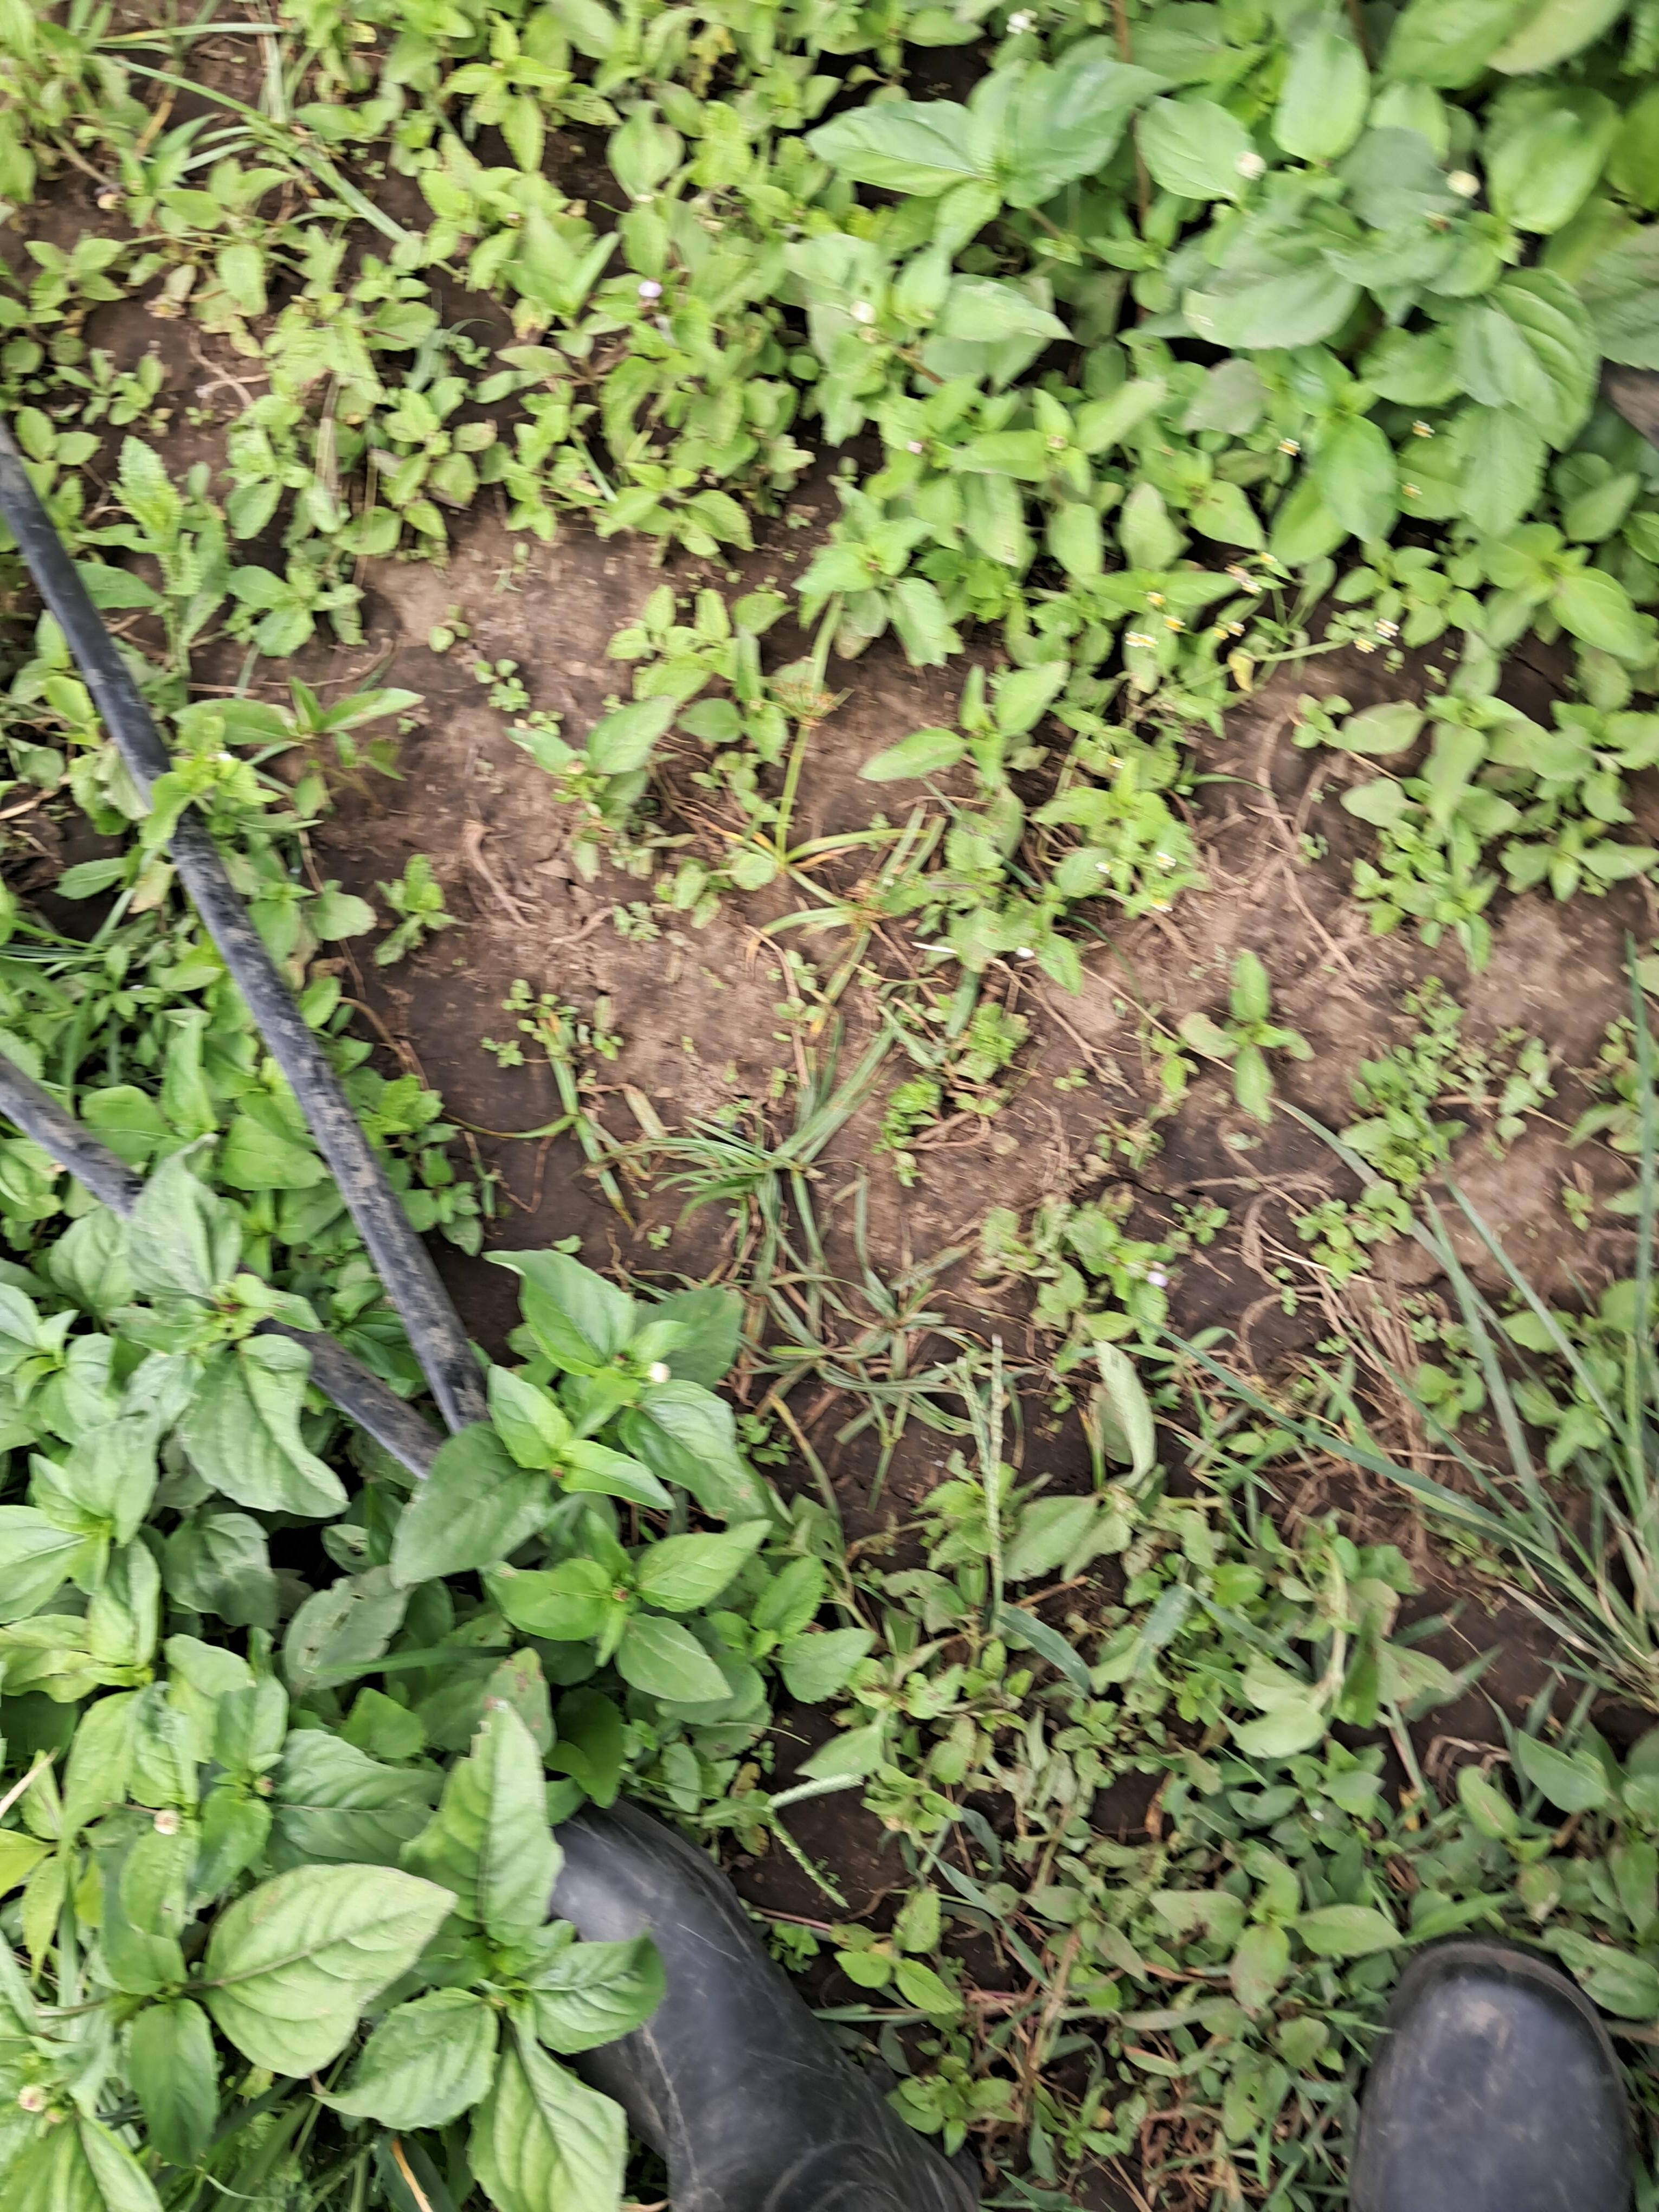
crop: finger millet
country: Tanzania
